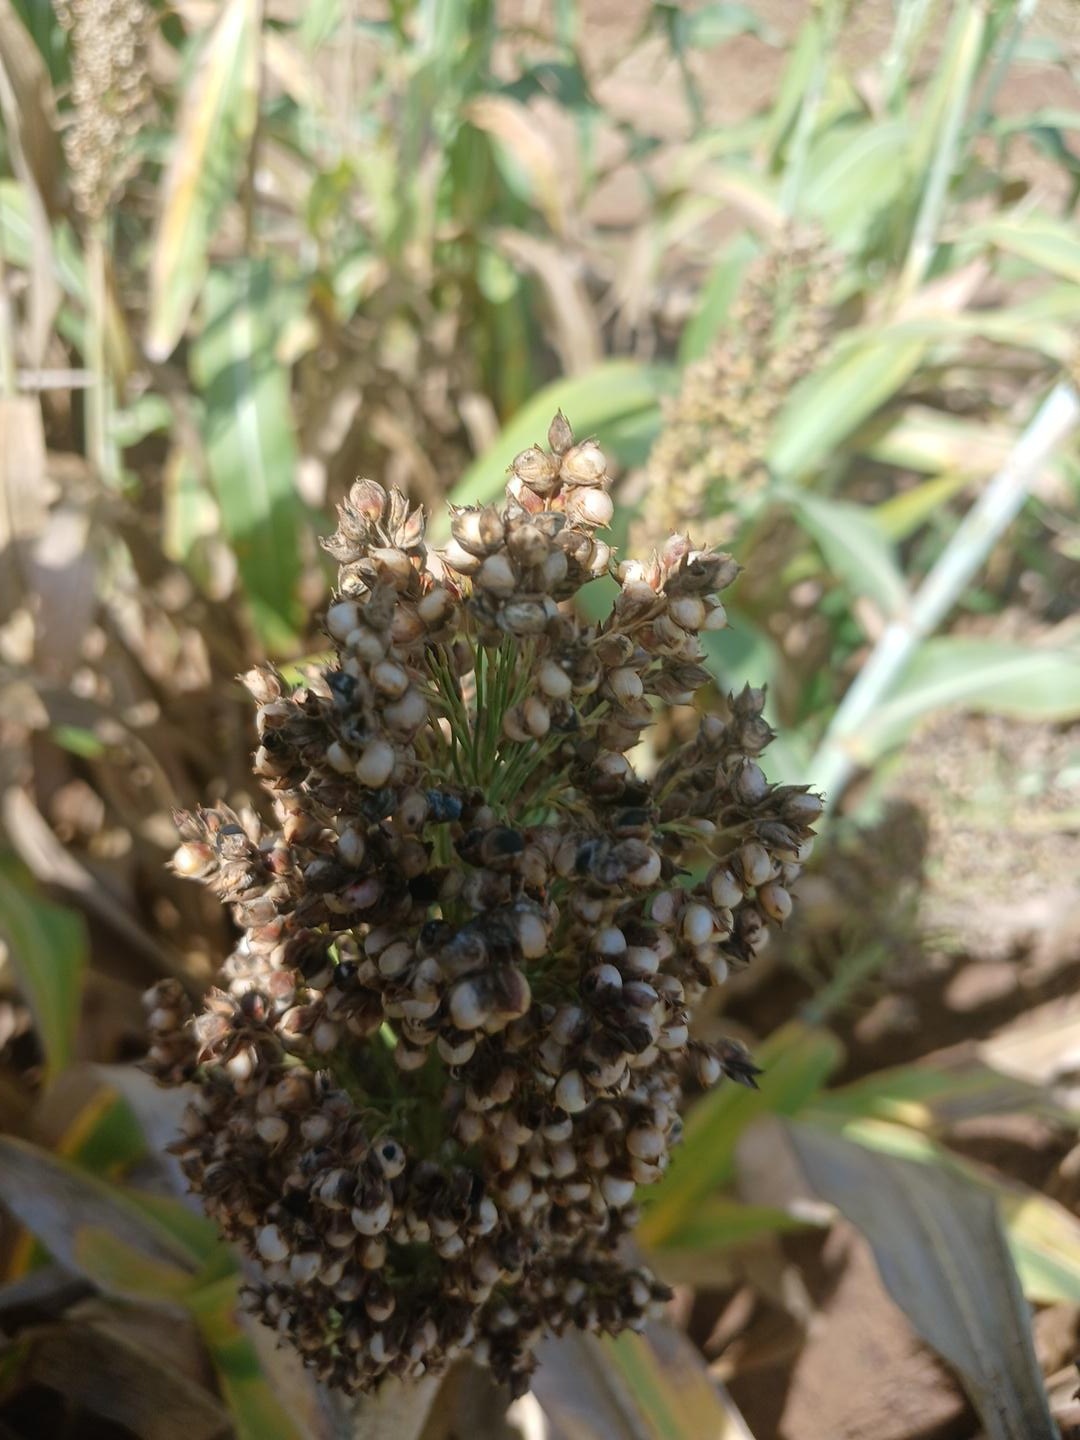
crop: sorghum
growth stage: maturity
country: Senegal
